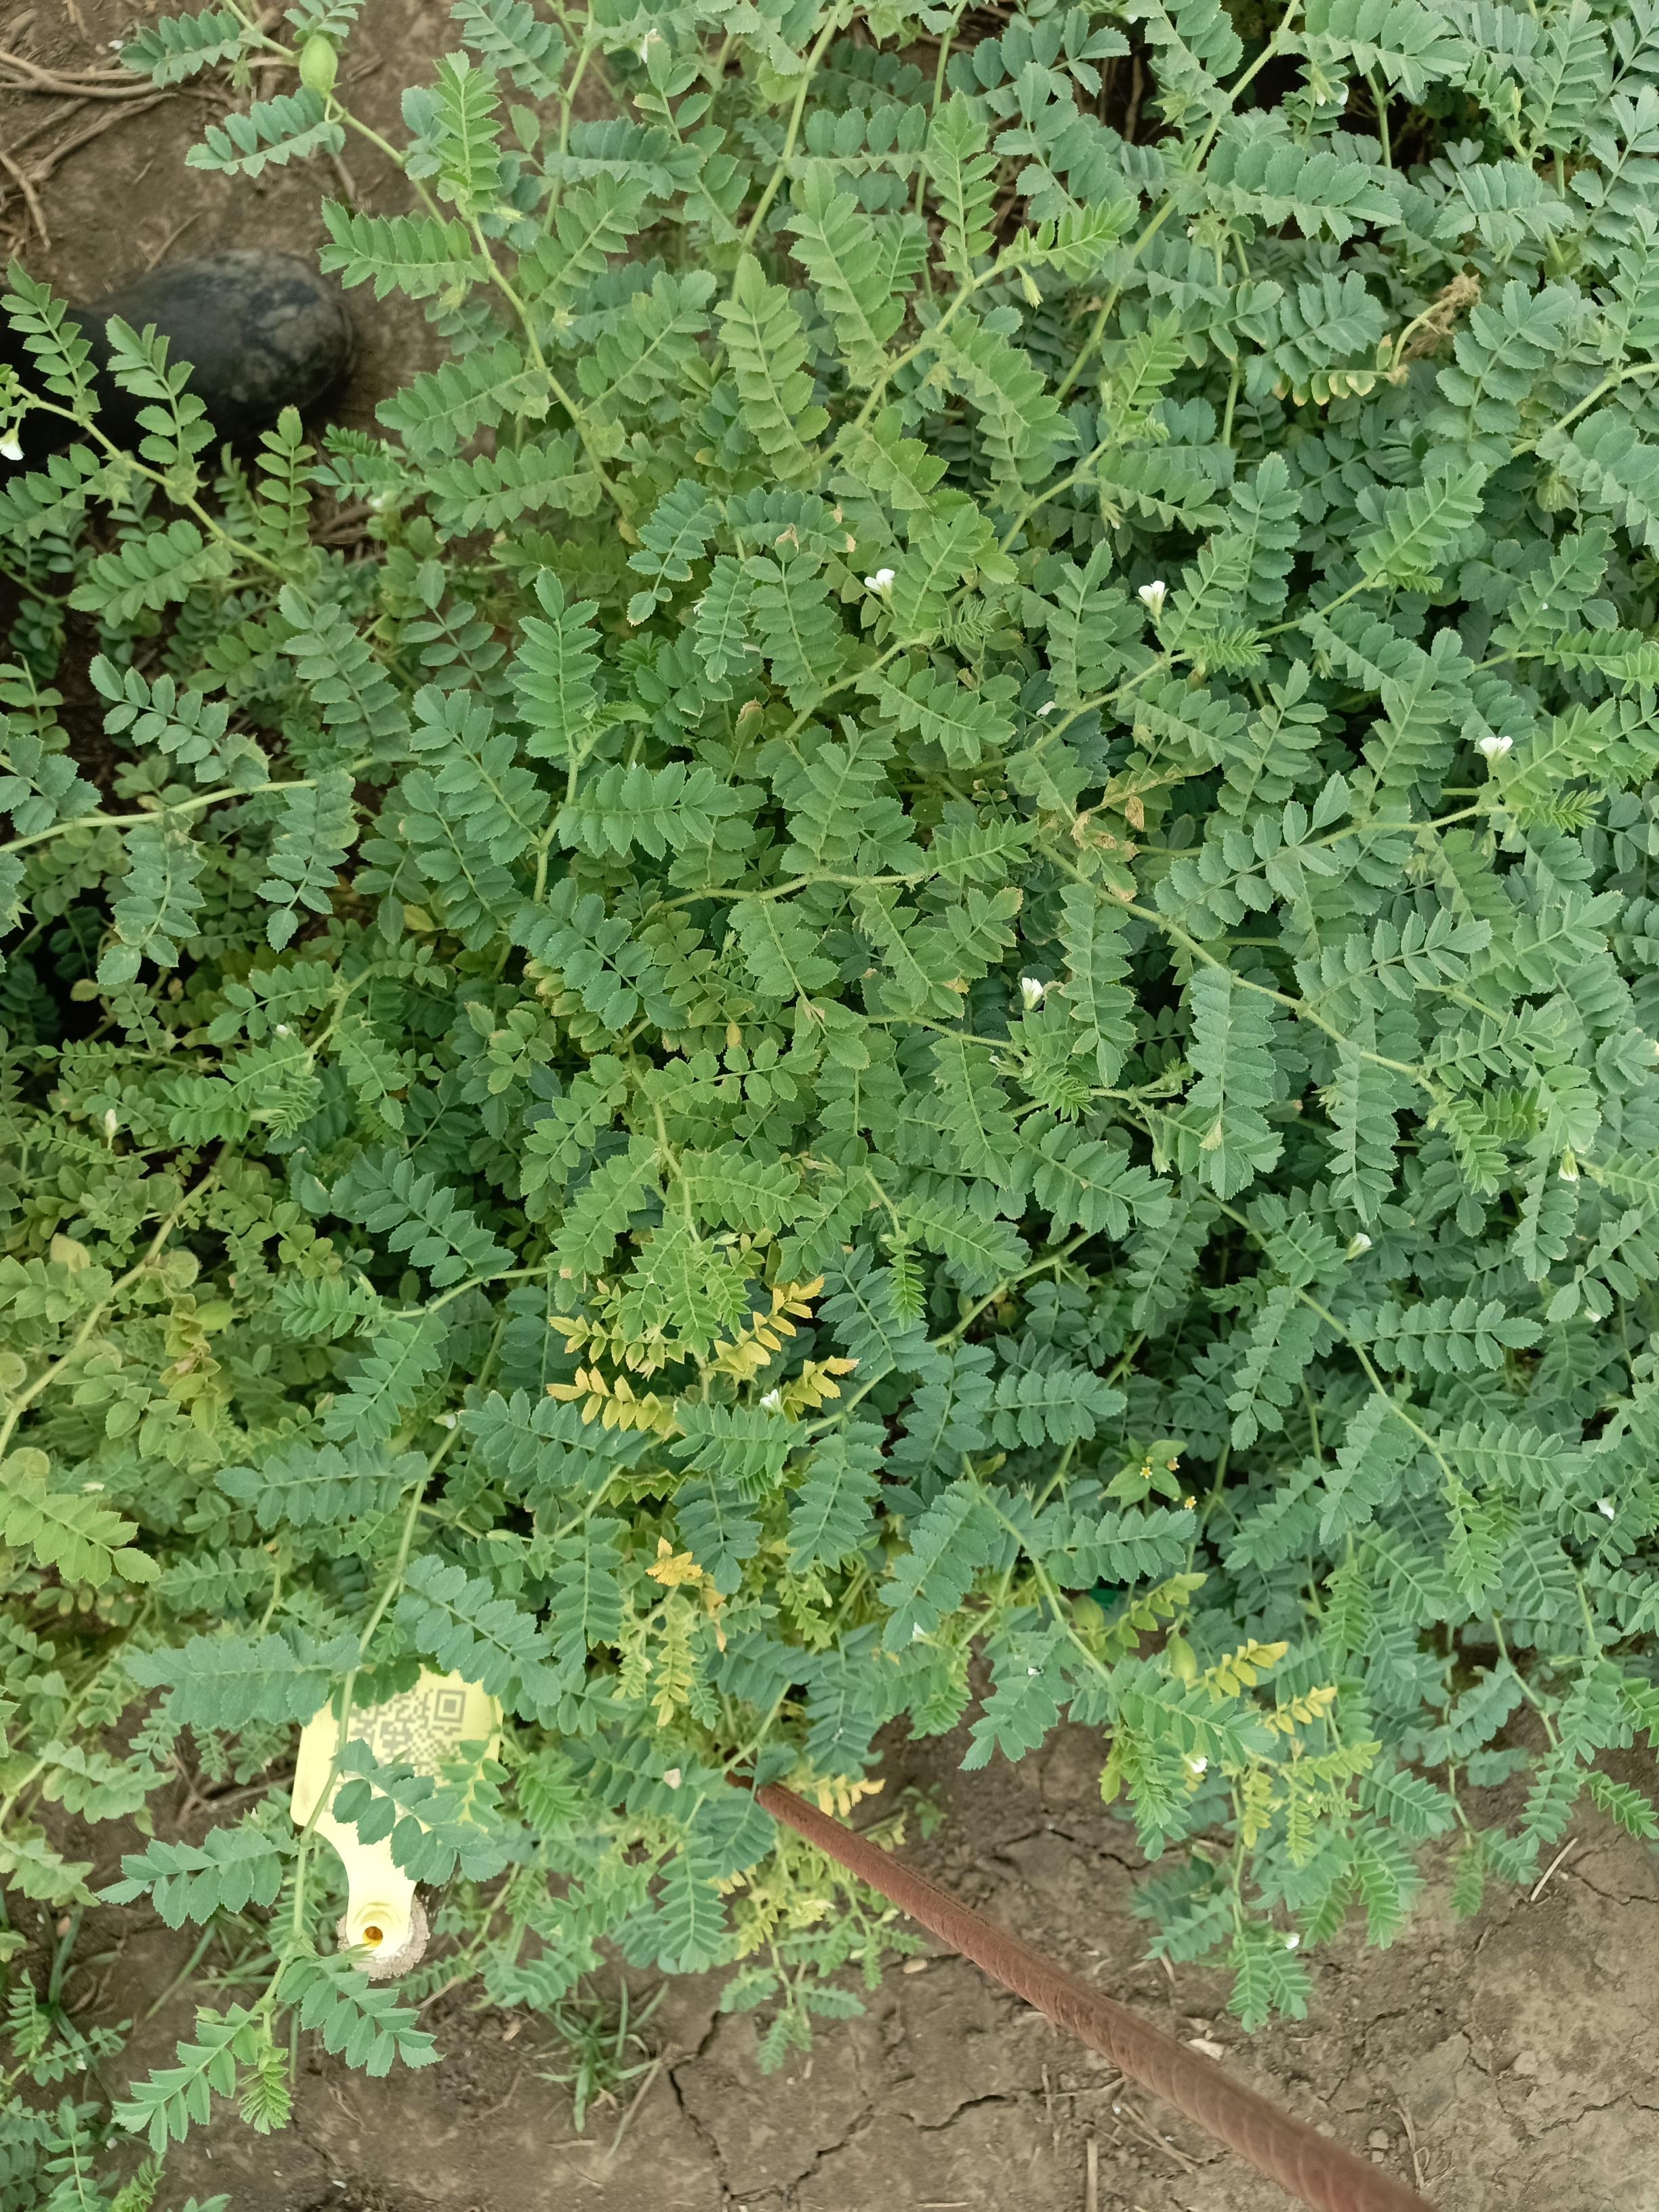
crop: chickpea
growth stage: development pod
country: Tanzania
